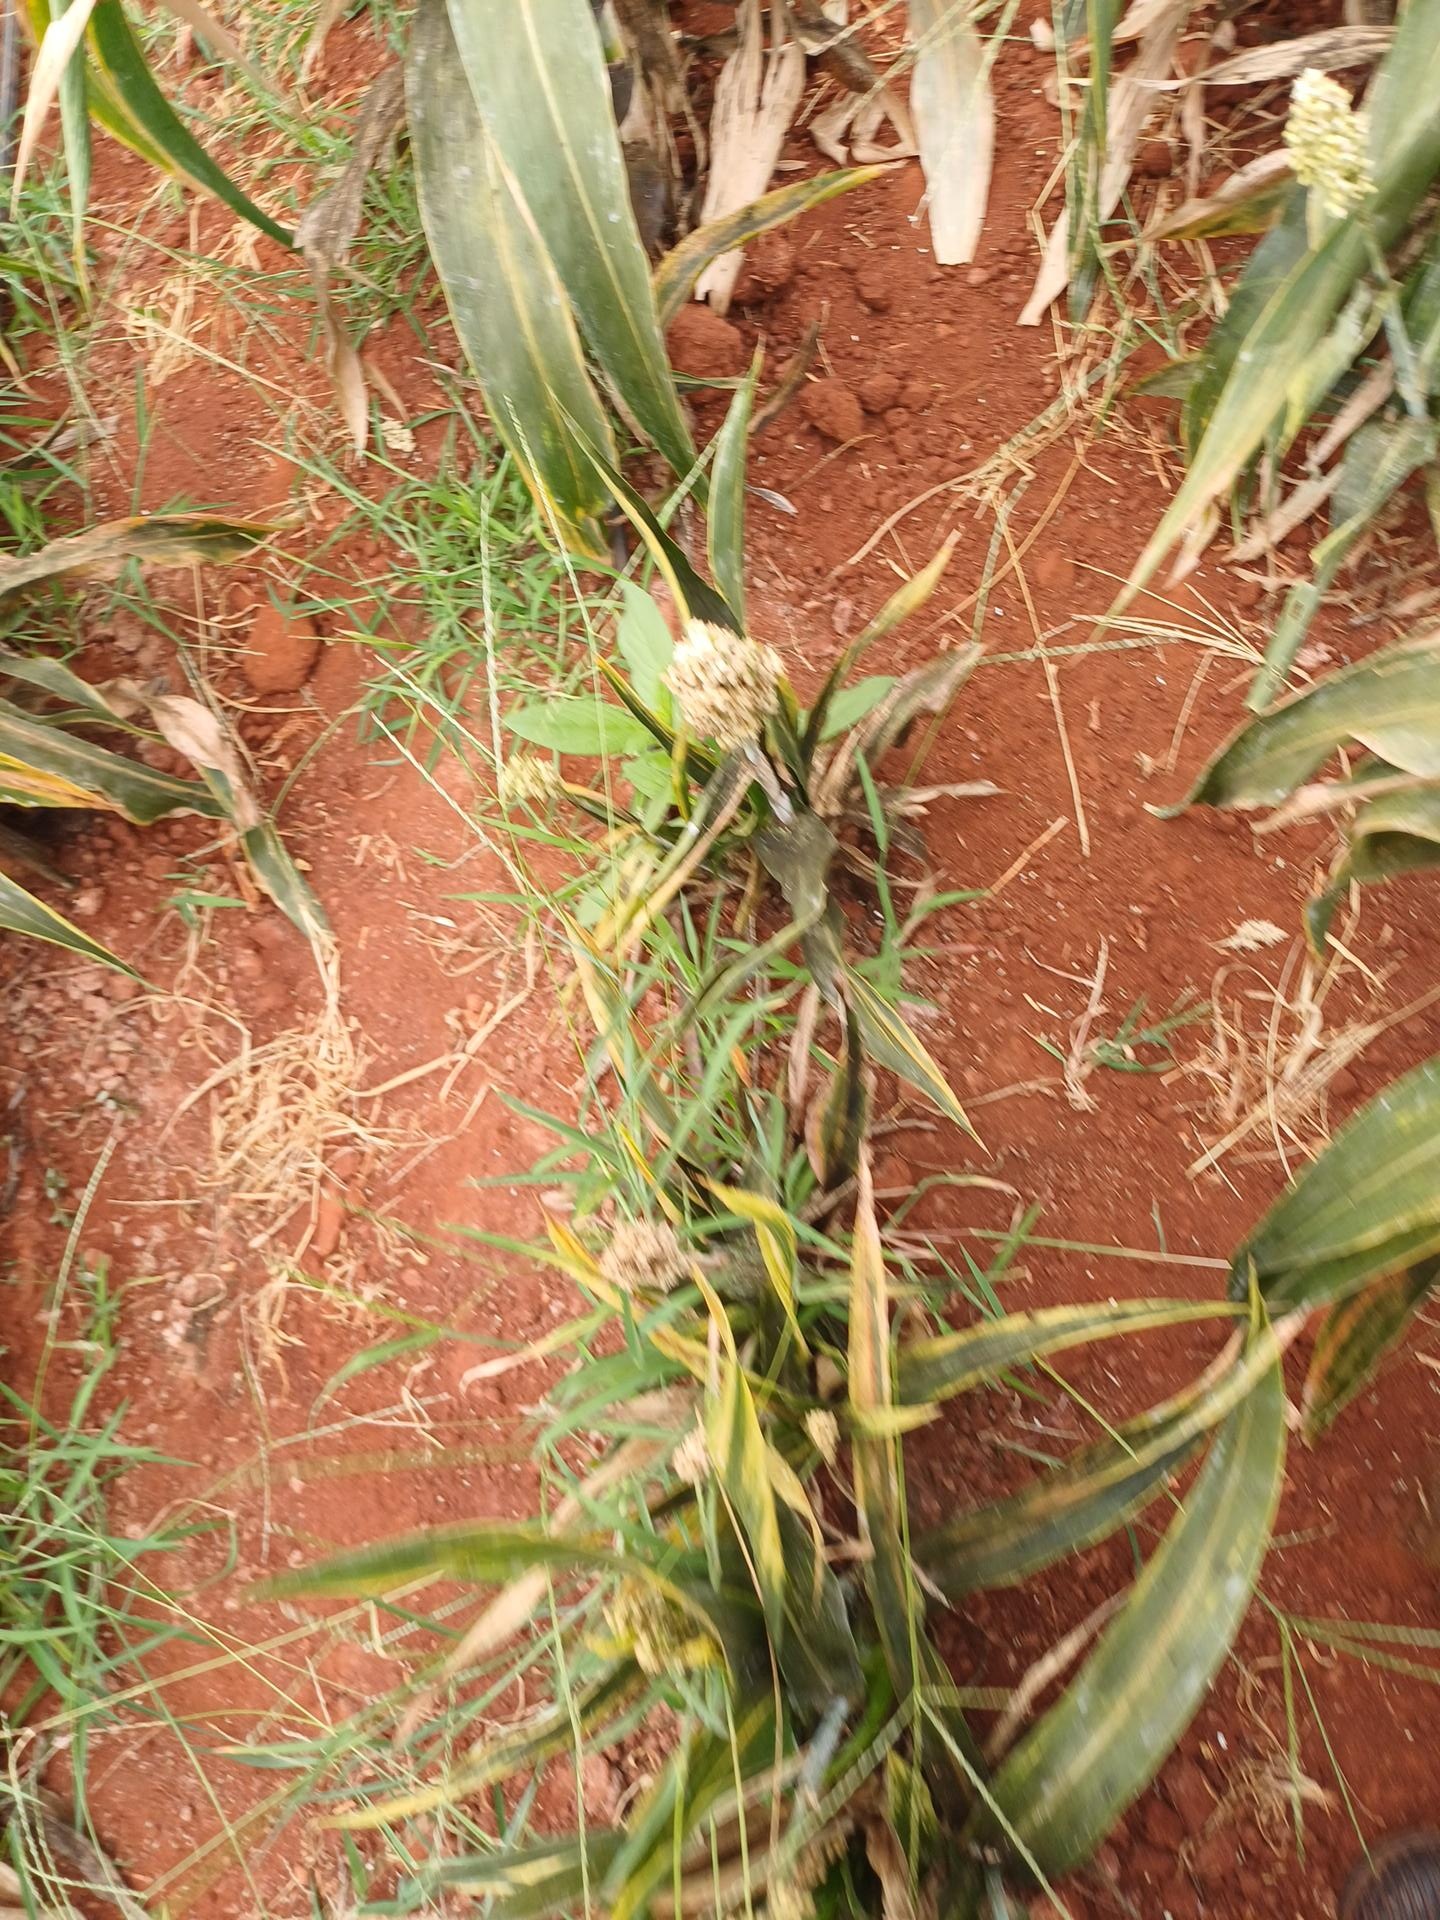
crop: sorghum
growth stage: maturity
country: Kenya
